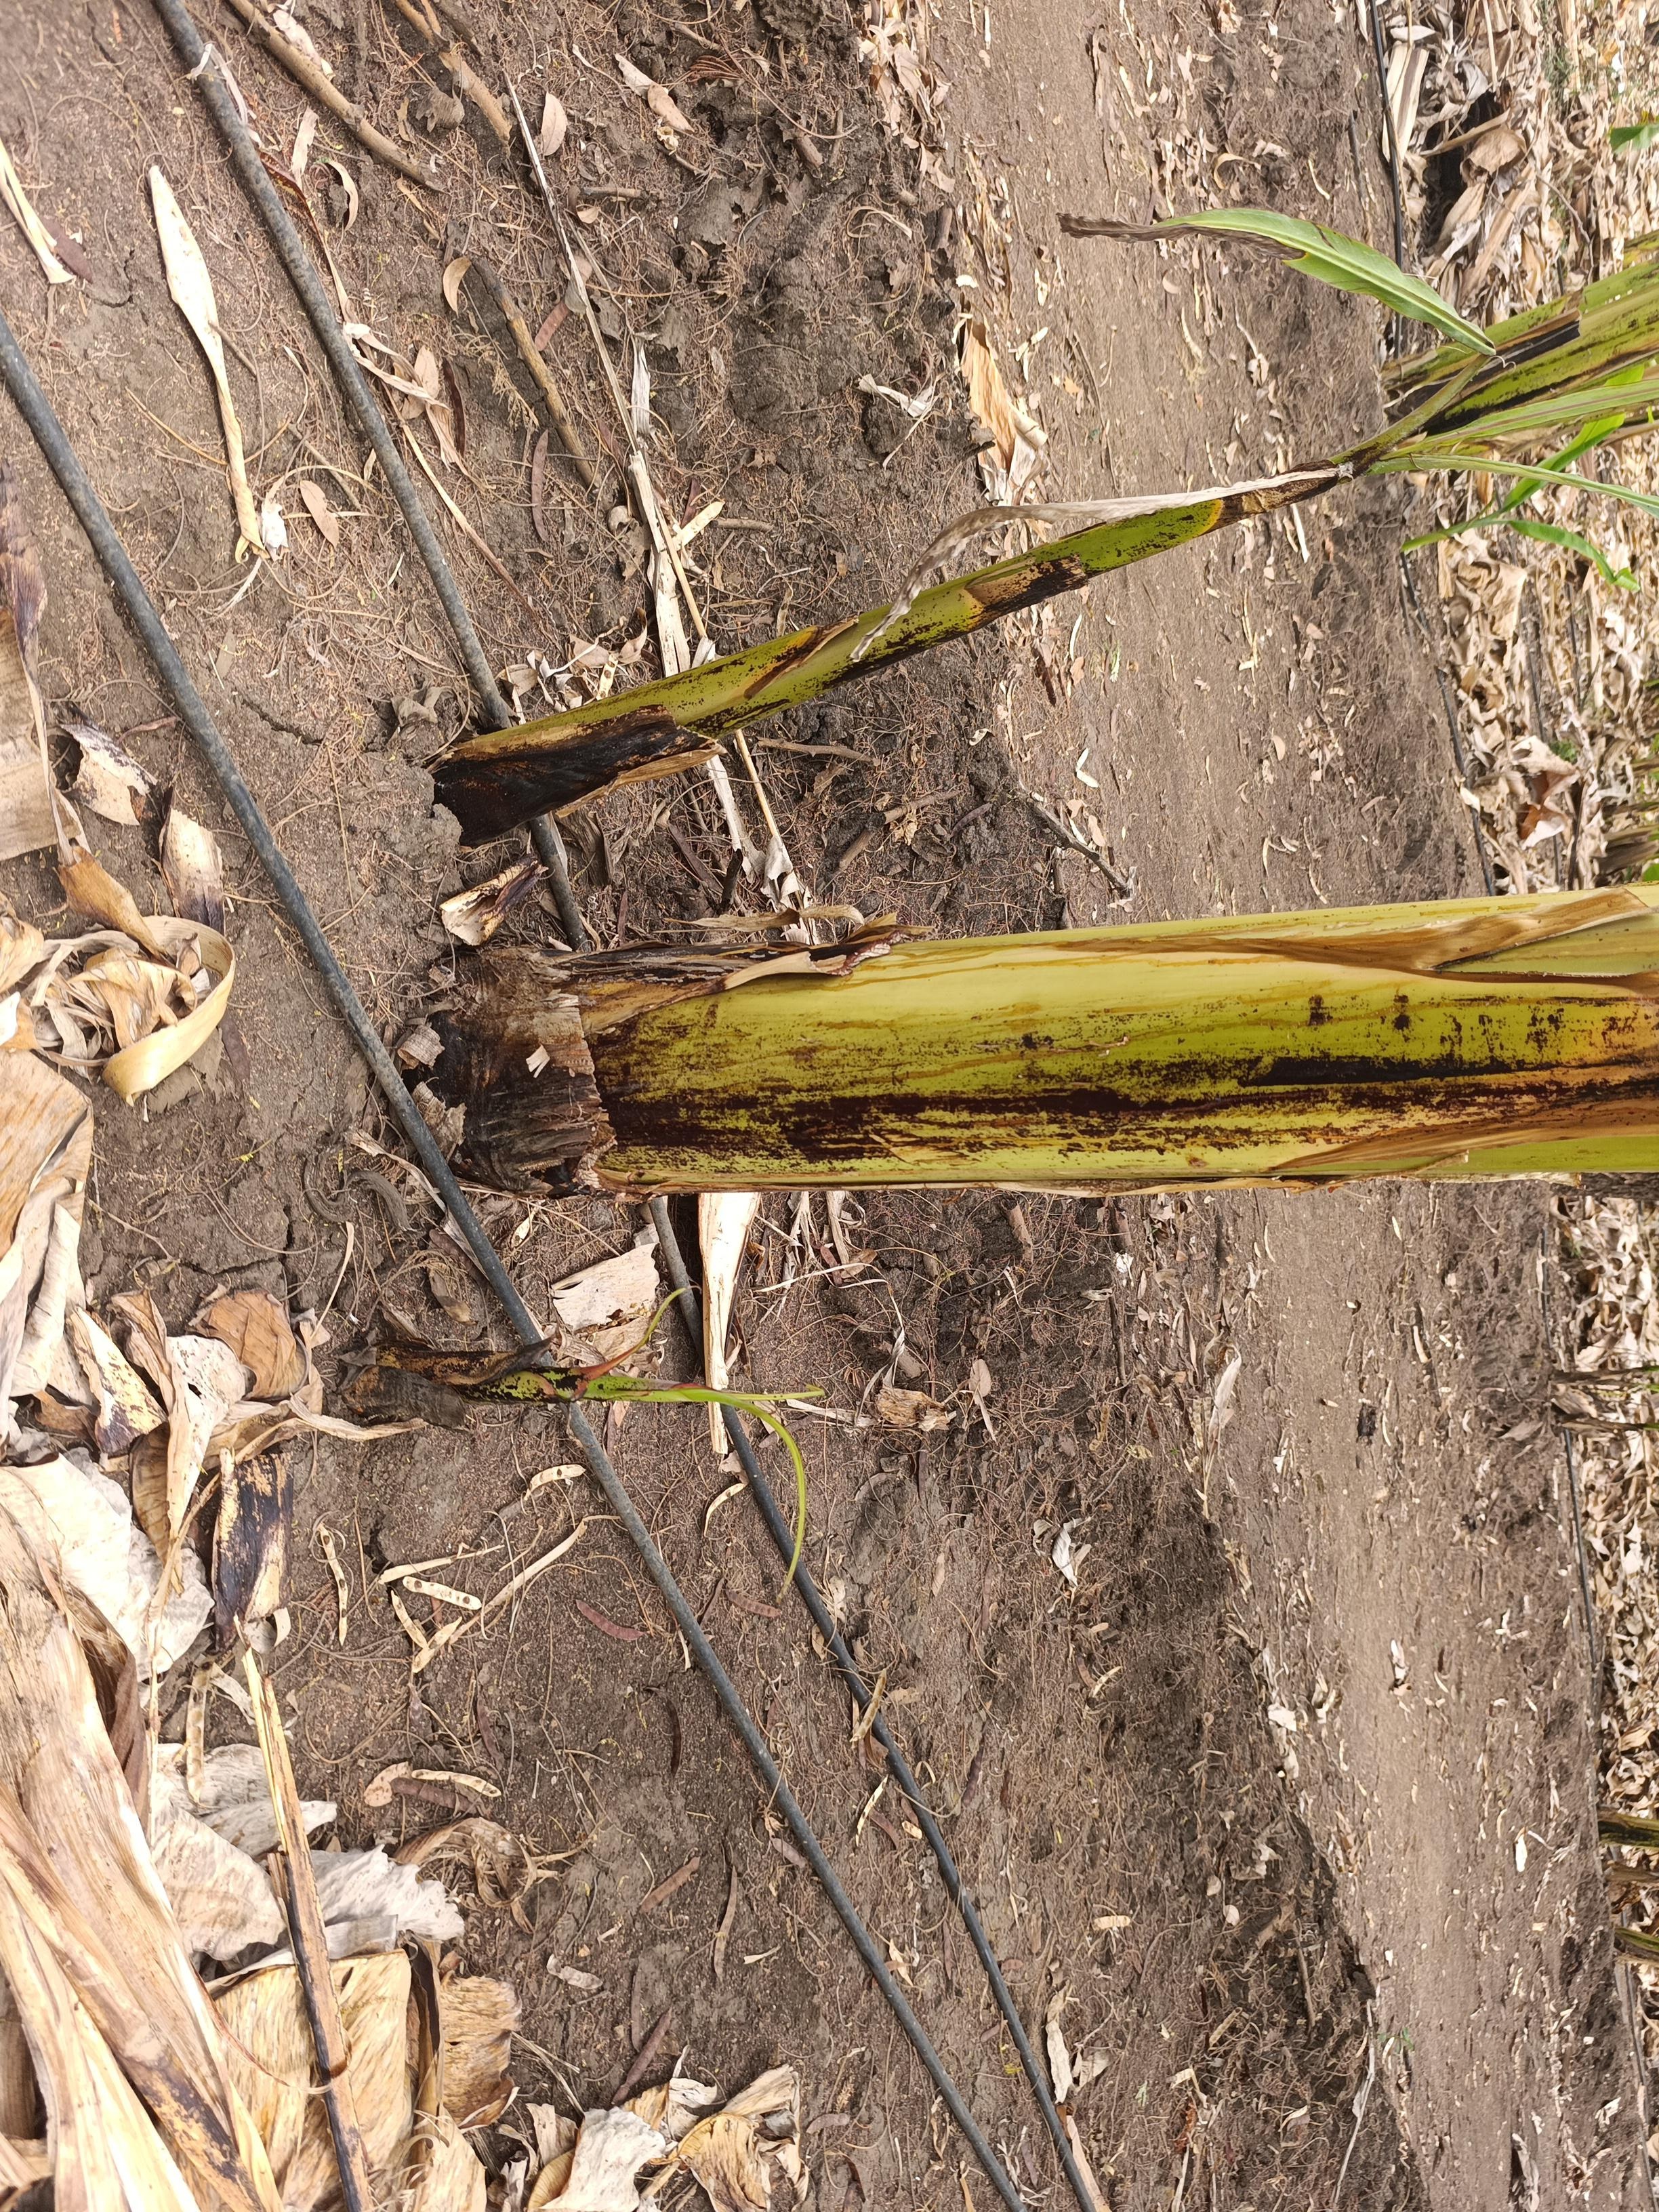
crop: banana
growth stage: emergence sucker
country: Tanzania
